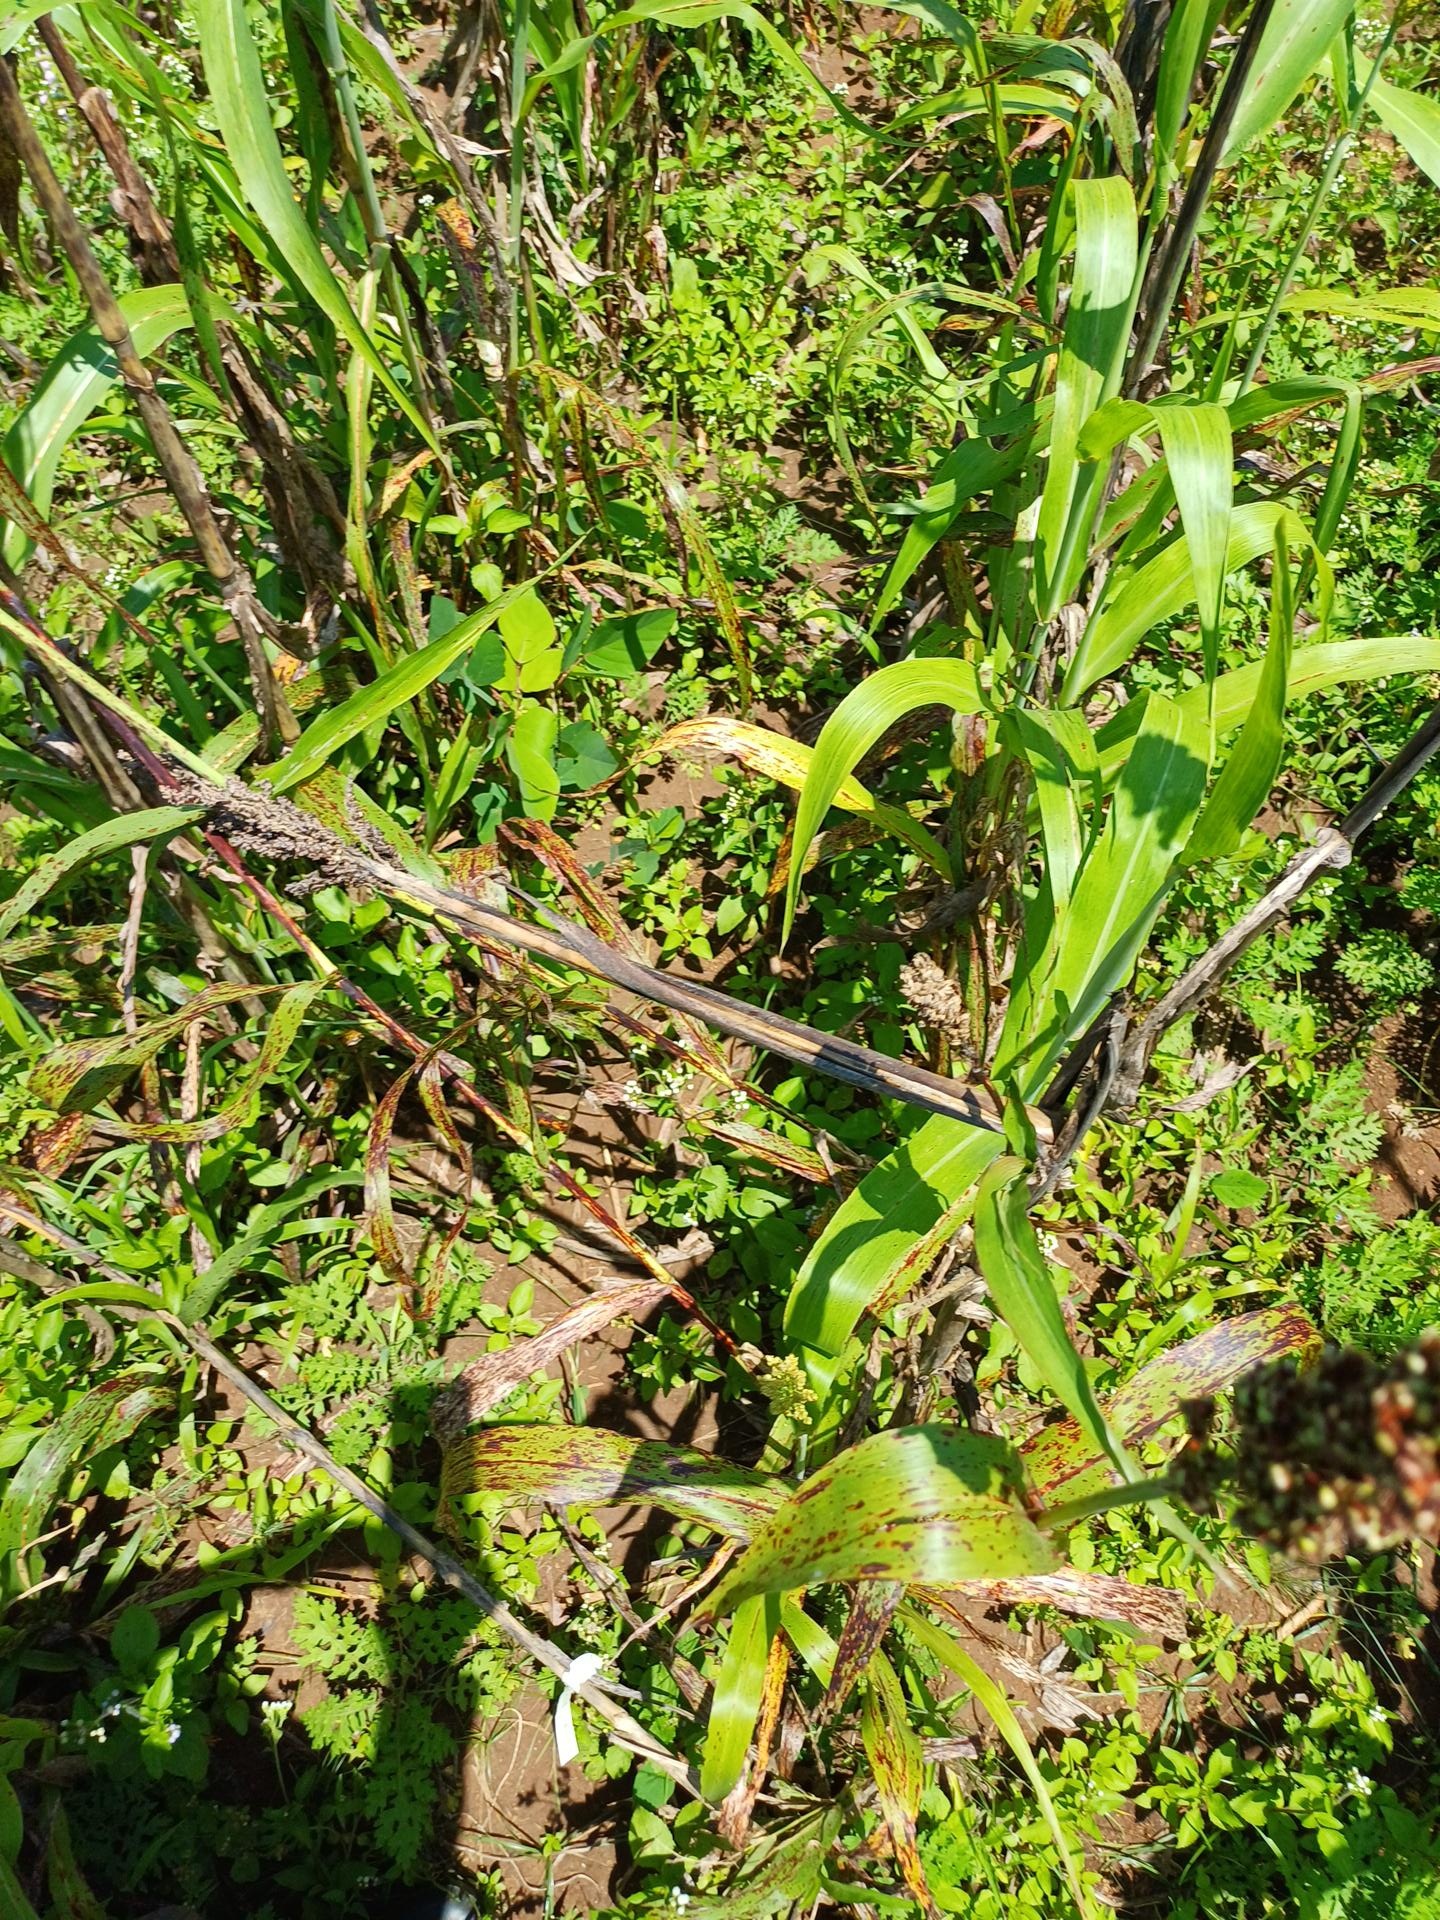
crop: sorghum
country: Kenya
